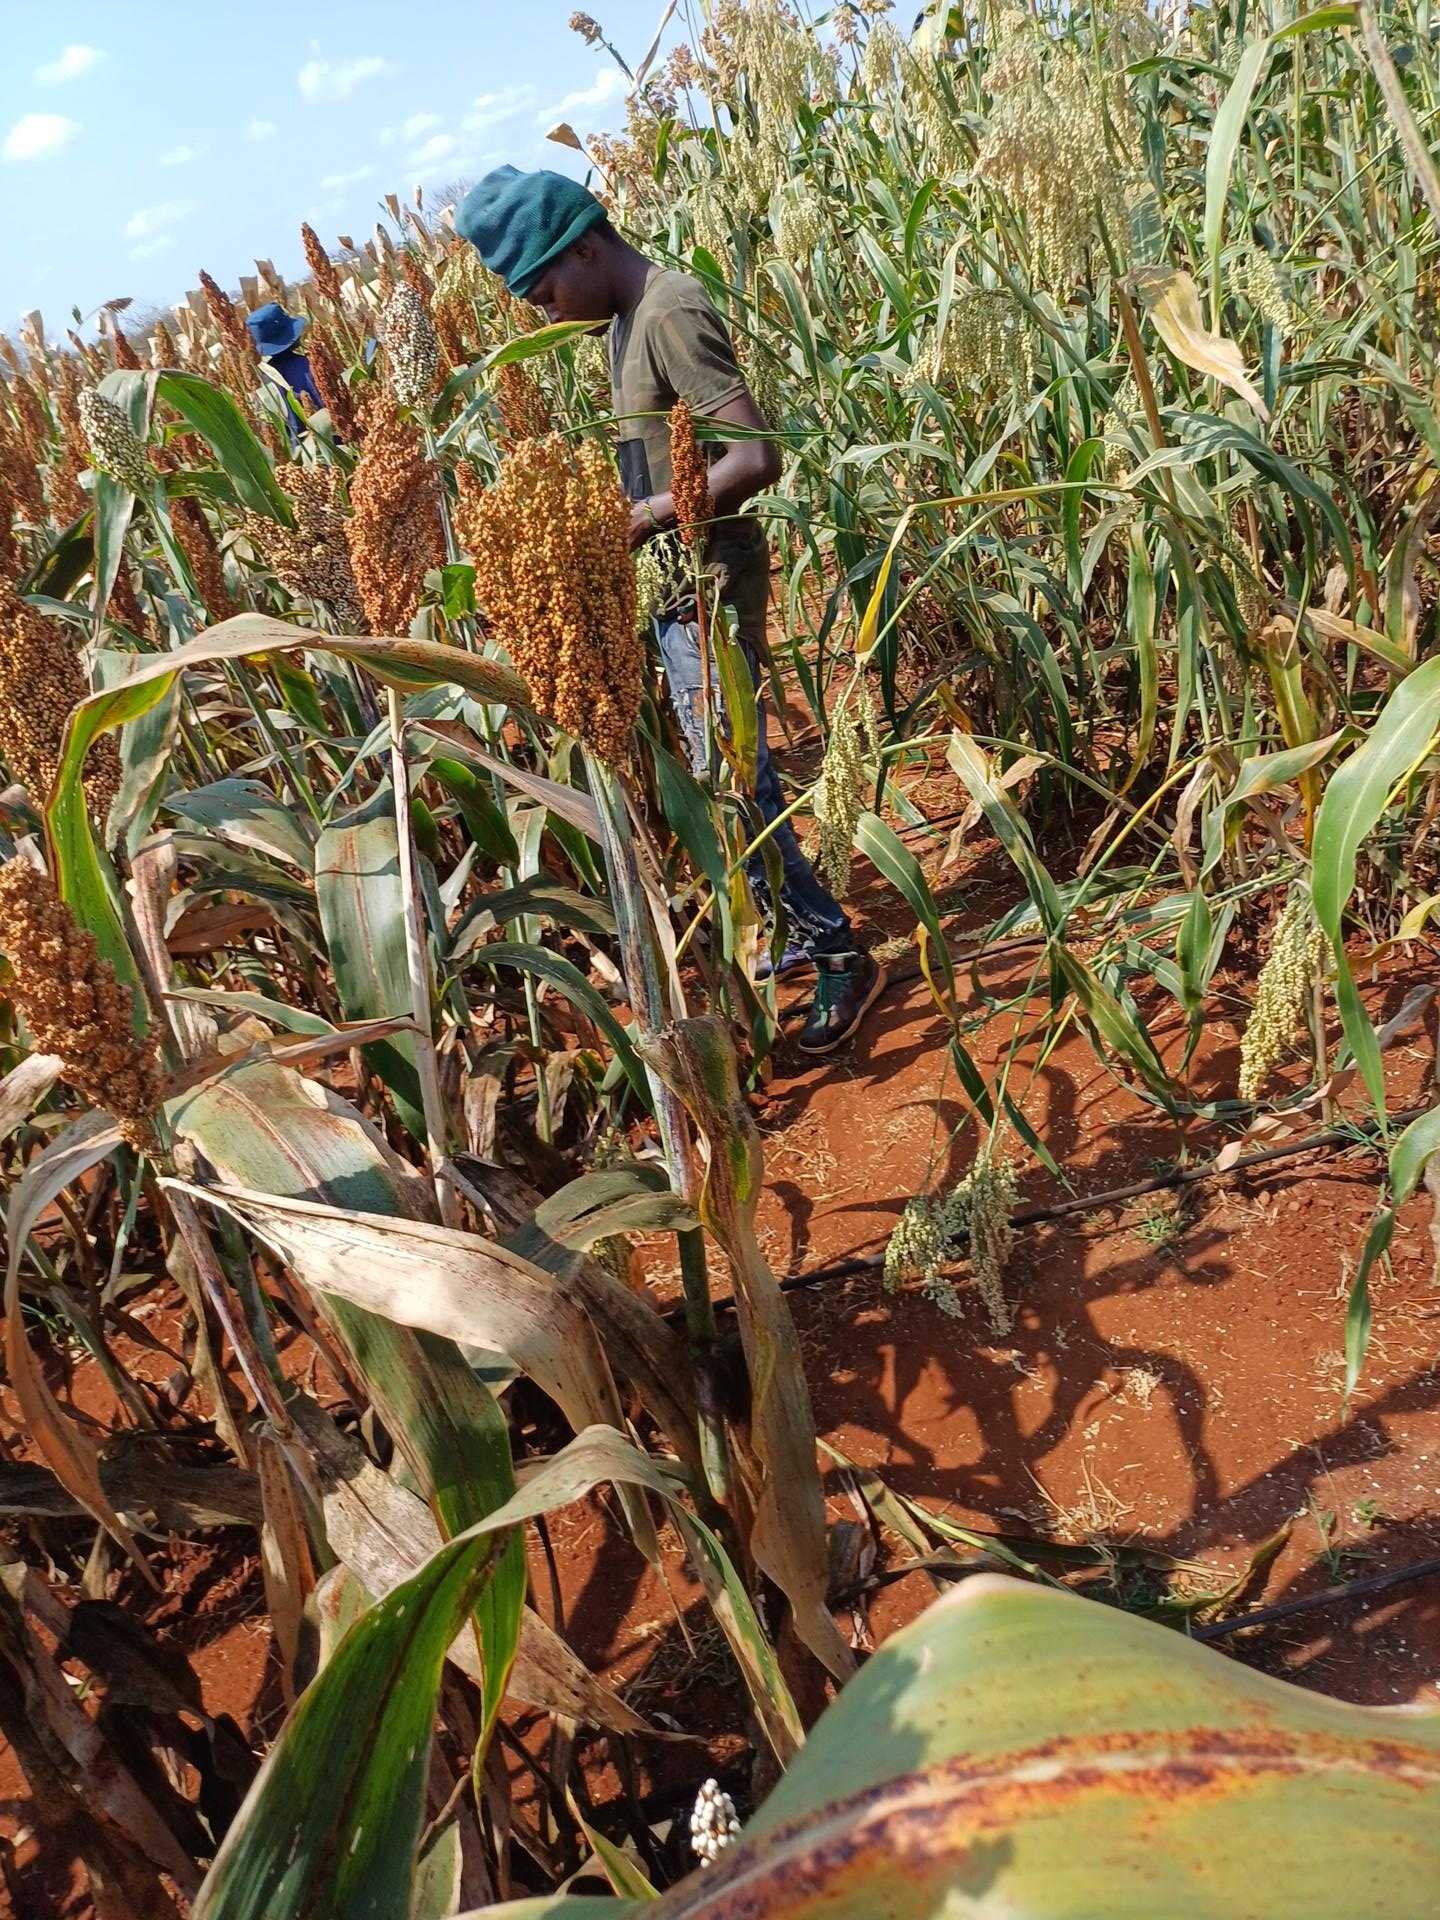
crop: sorghum
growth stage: maturity
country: Kenya
